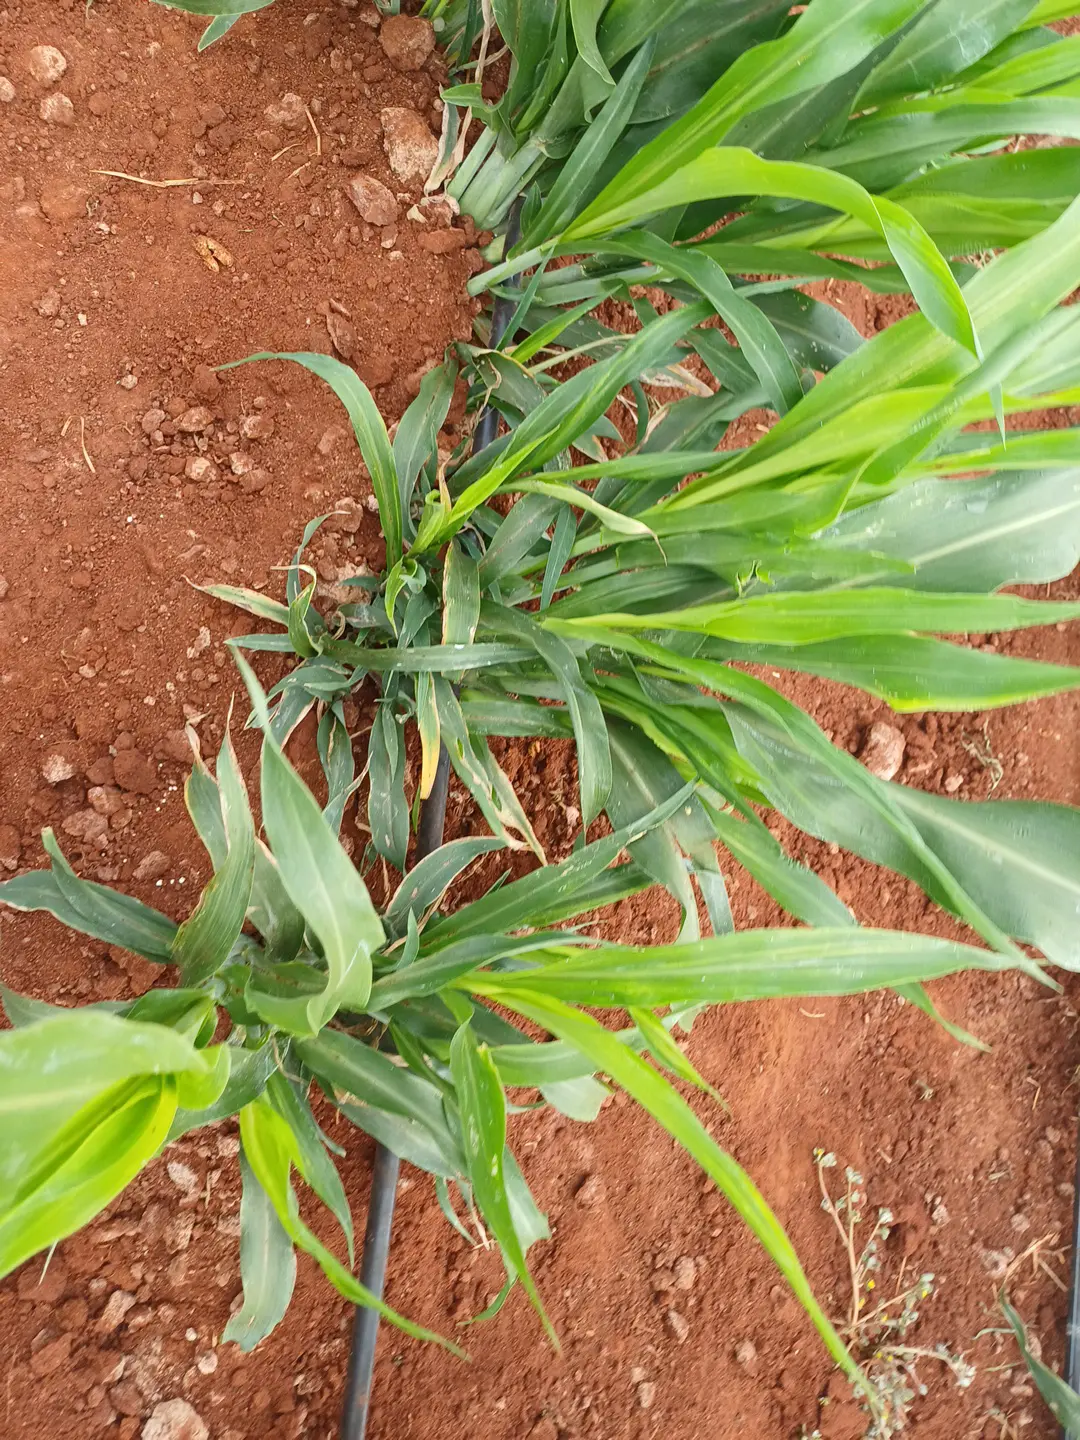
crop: sorghum
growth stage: vegetative
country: Kenya
